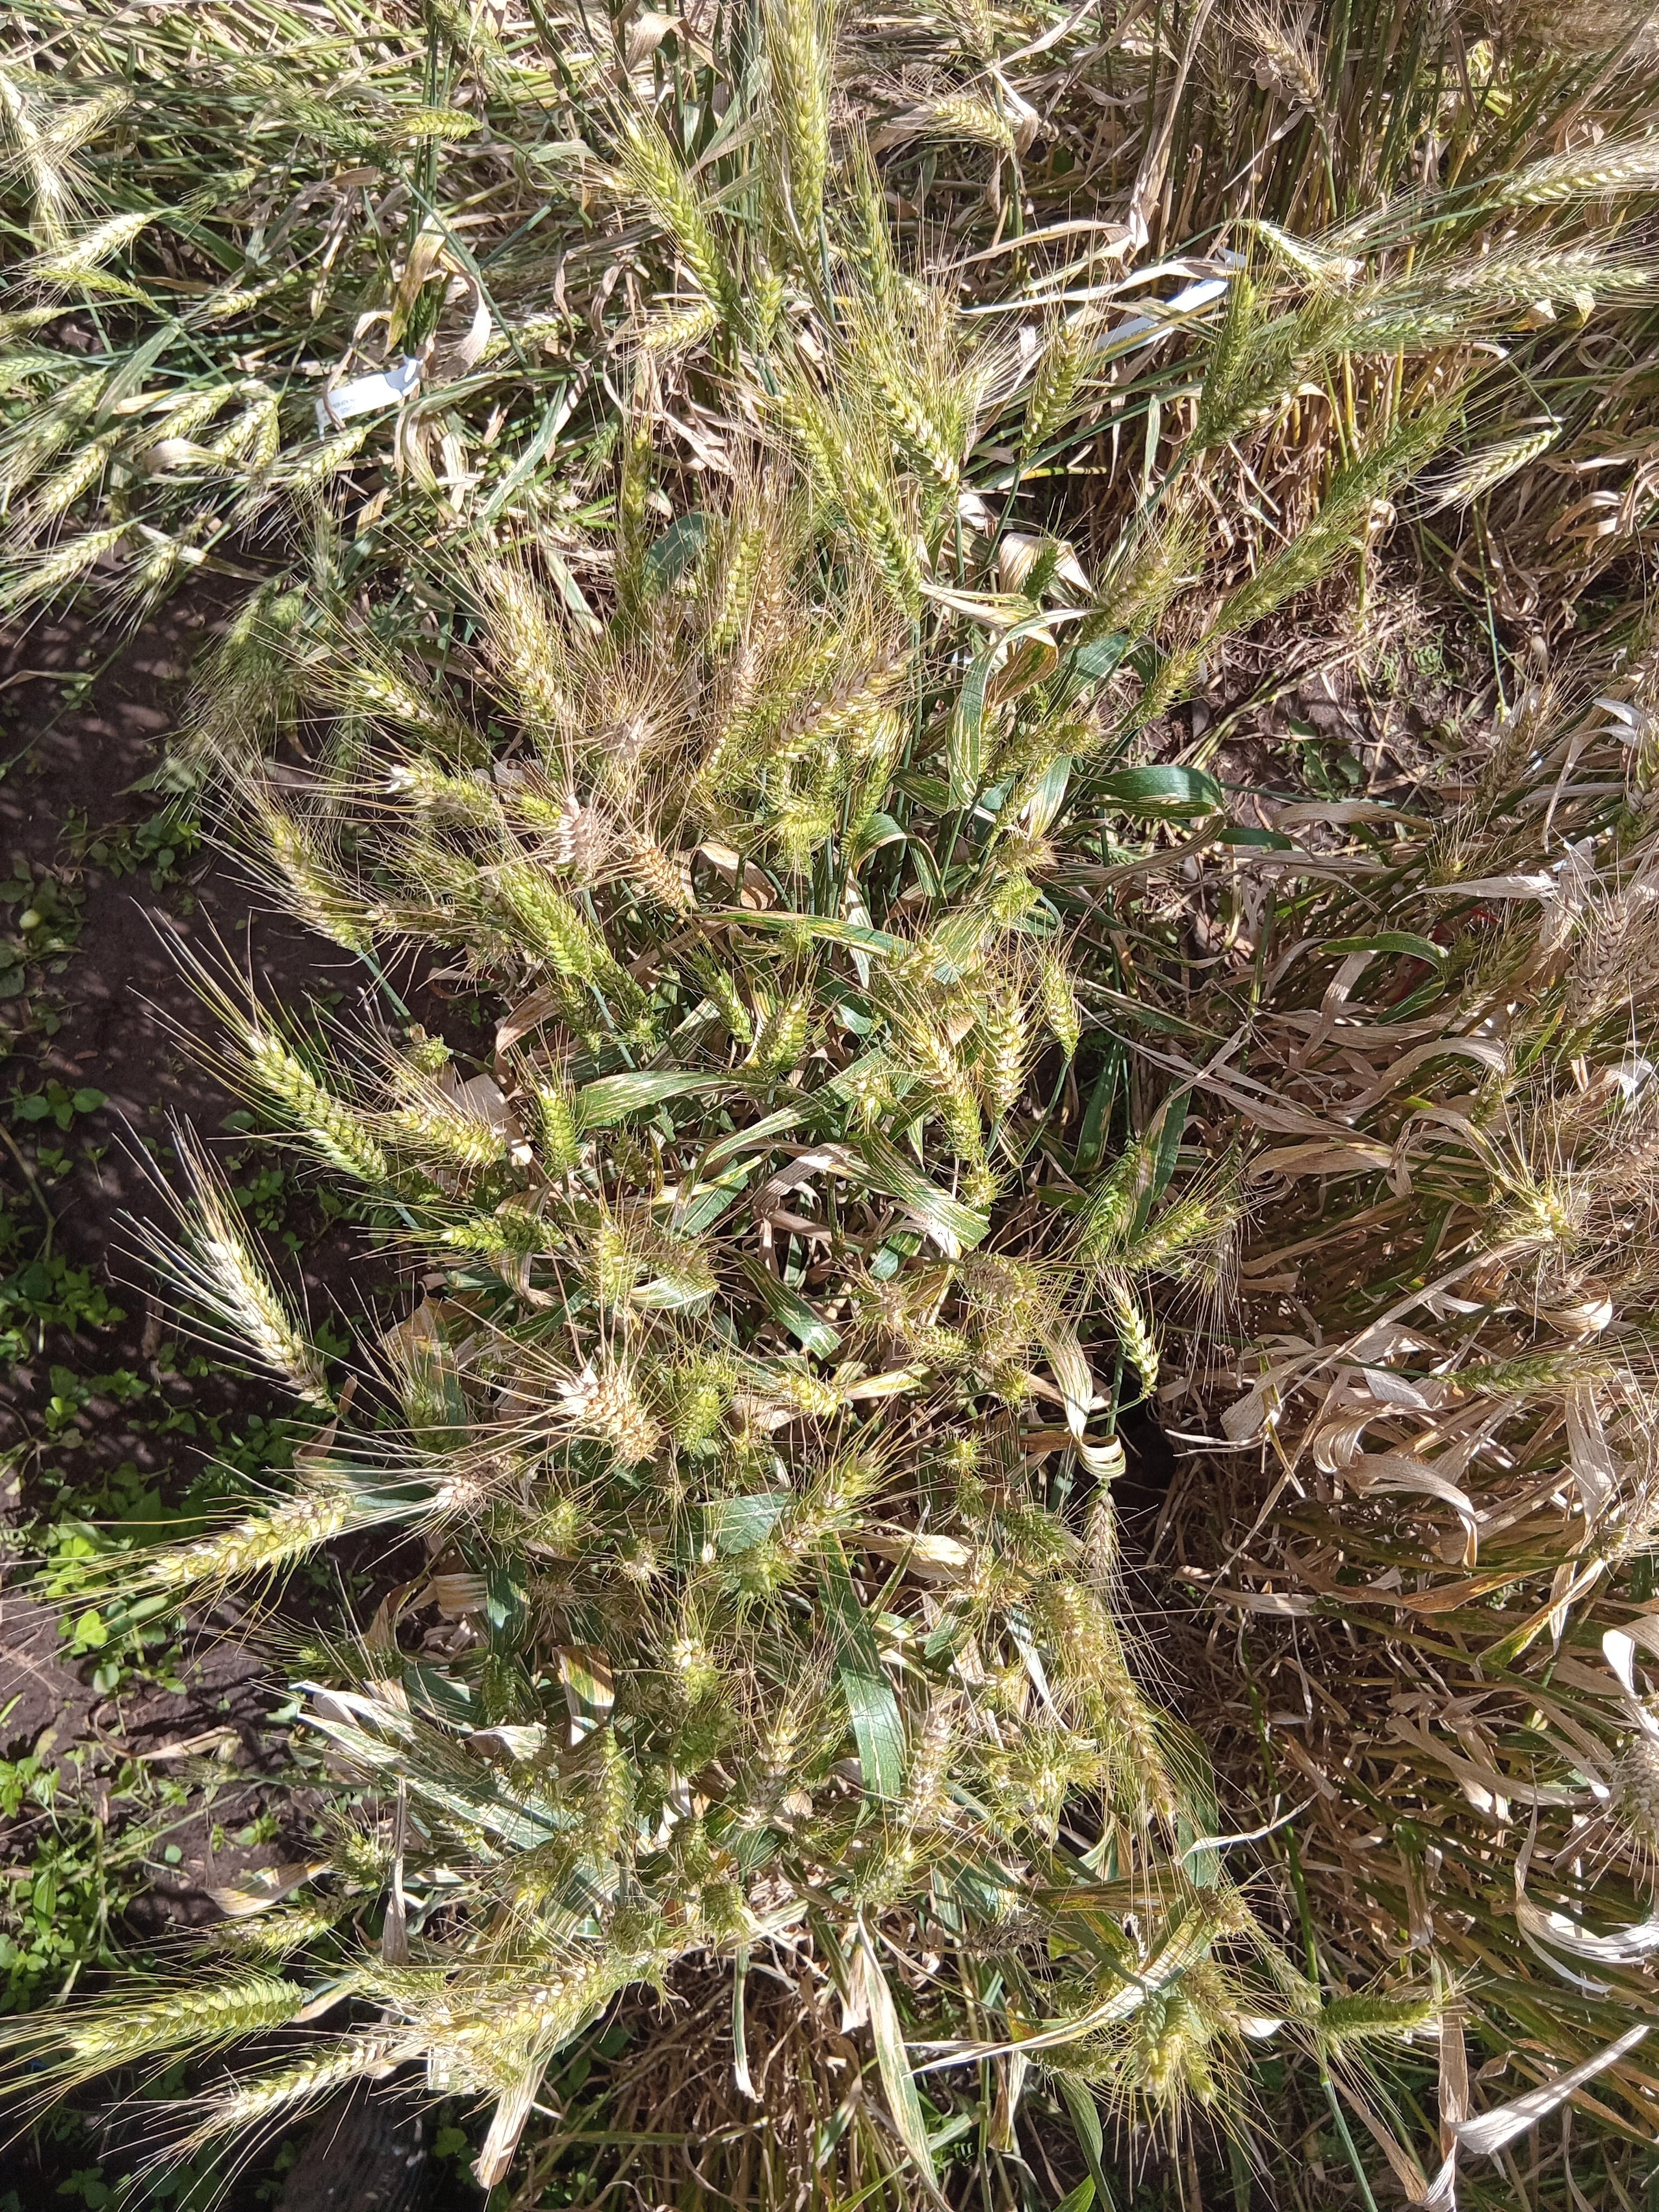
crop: wheat
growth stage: maturity
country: Kenya
